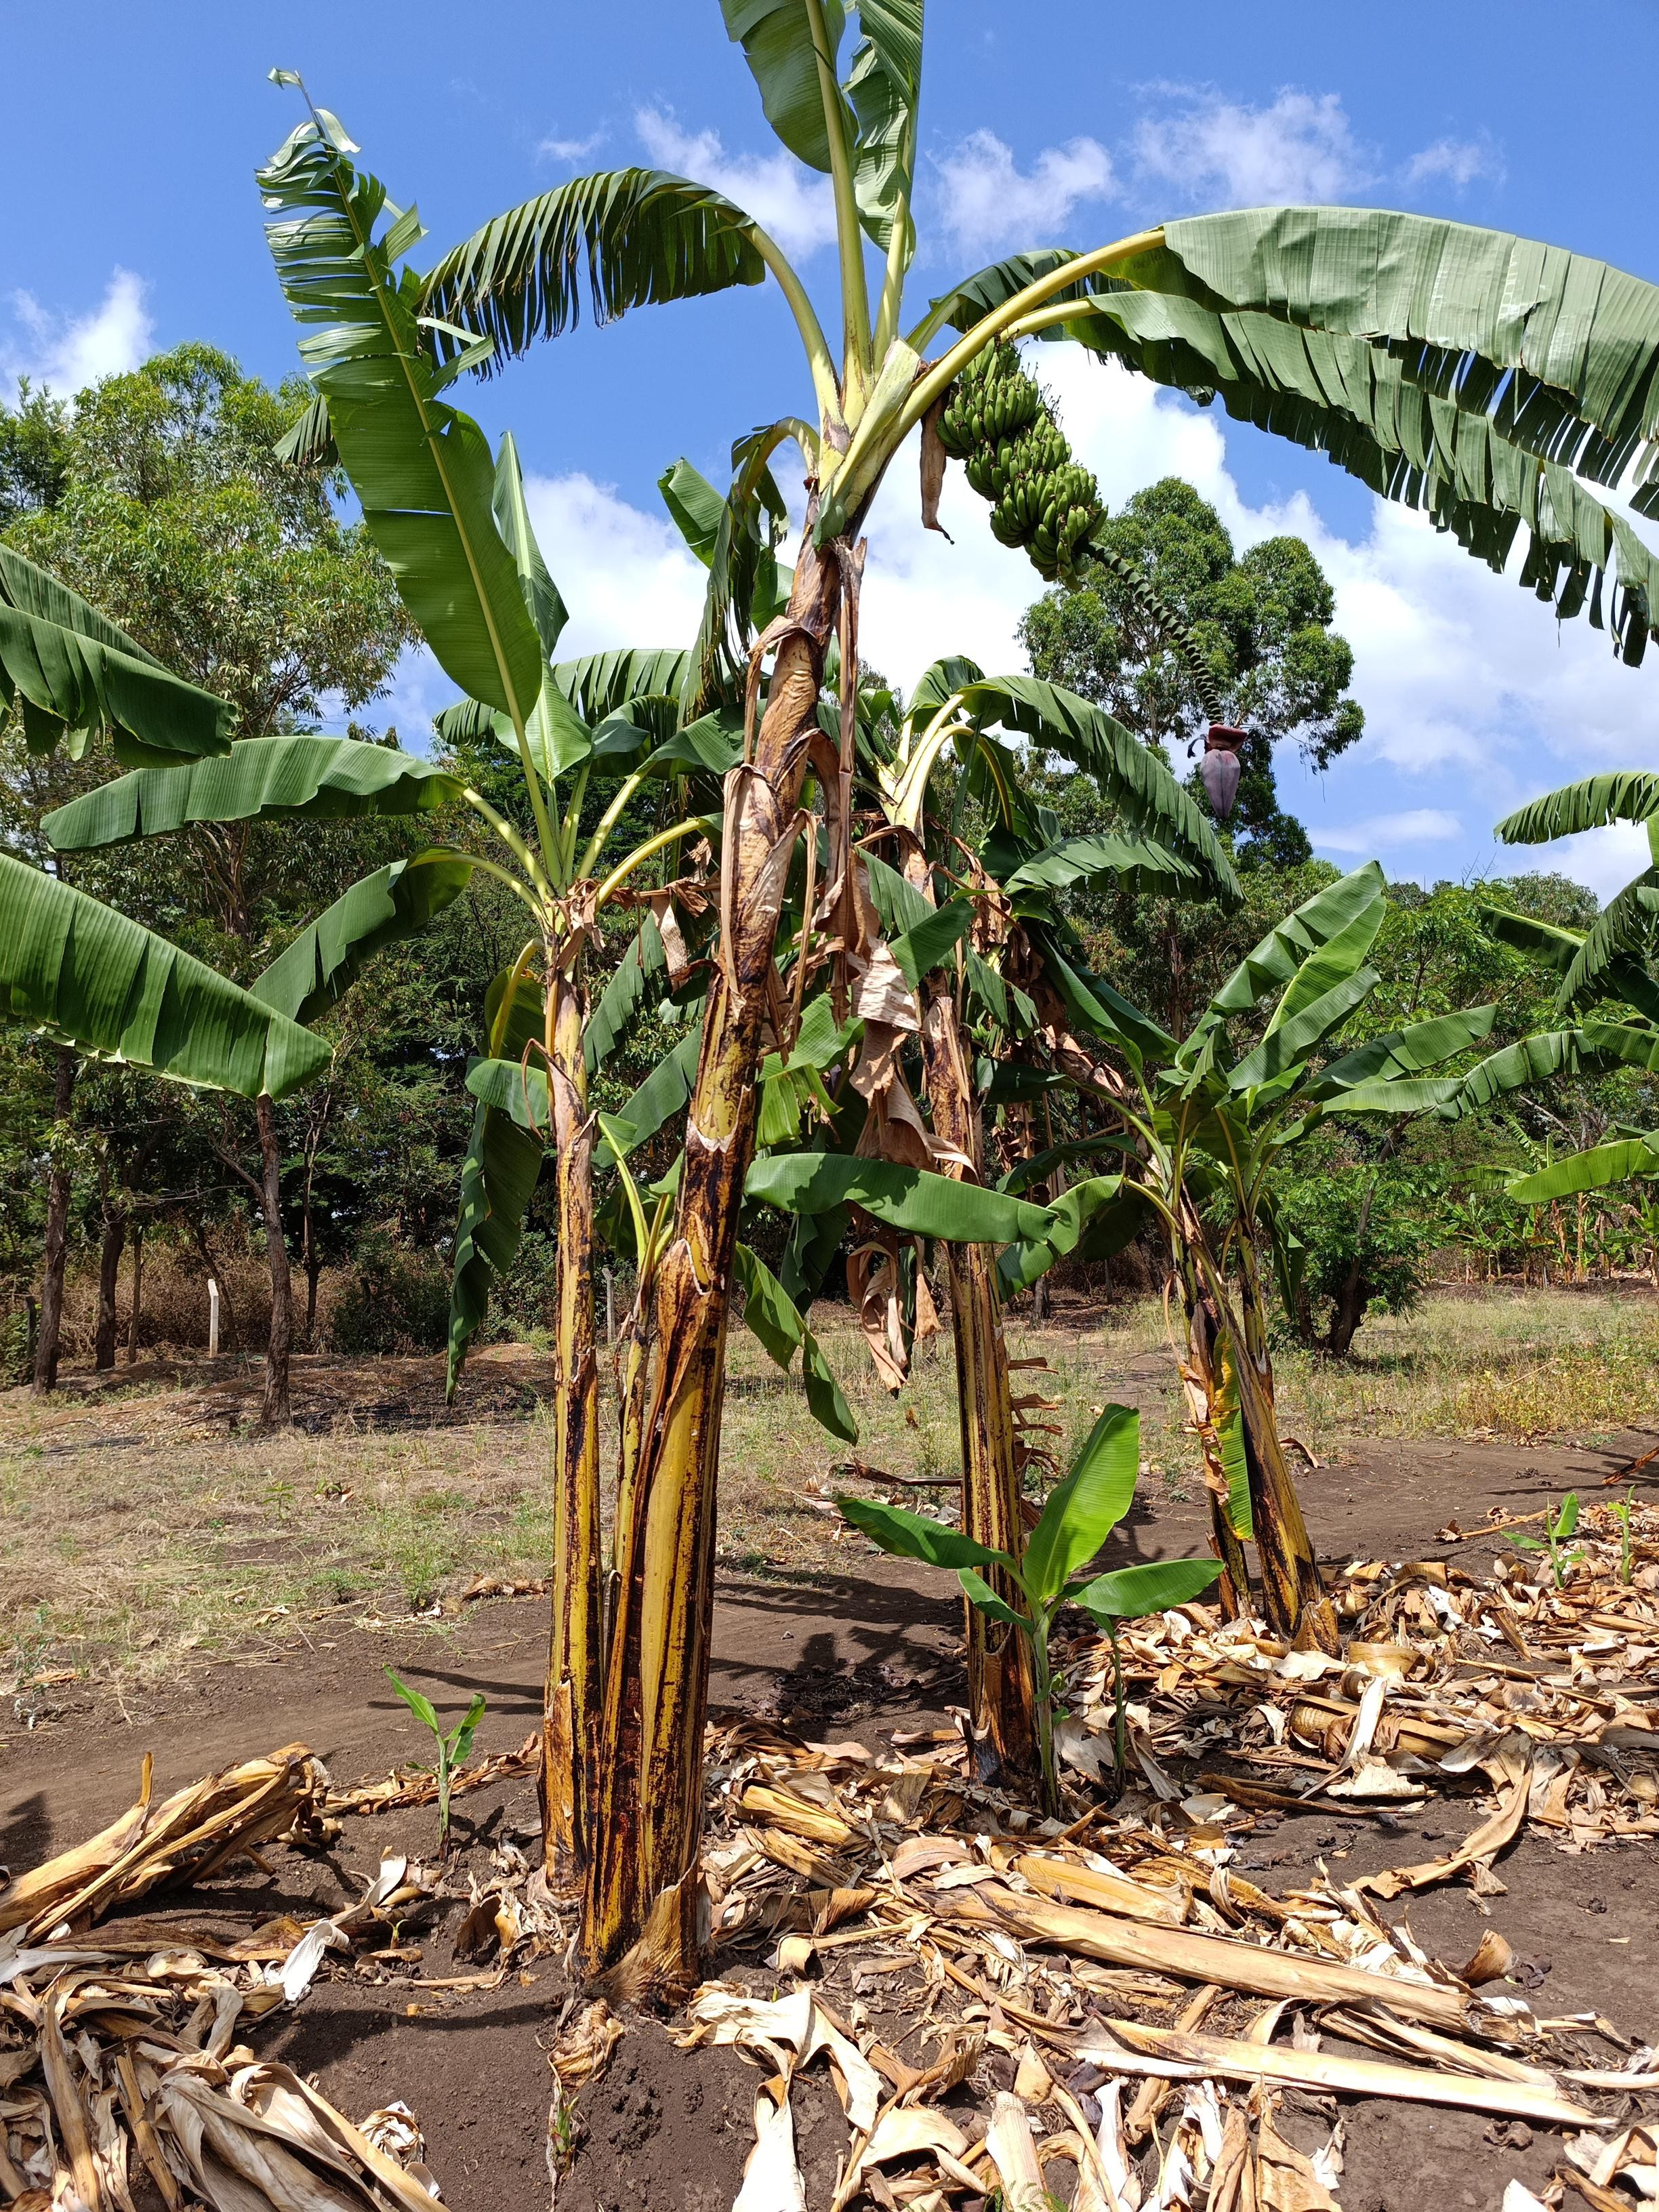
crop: banana
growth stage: development fruit
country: Tanzania
